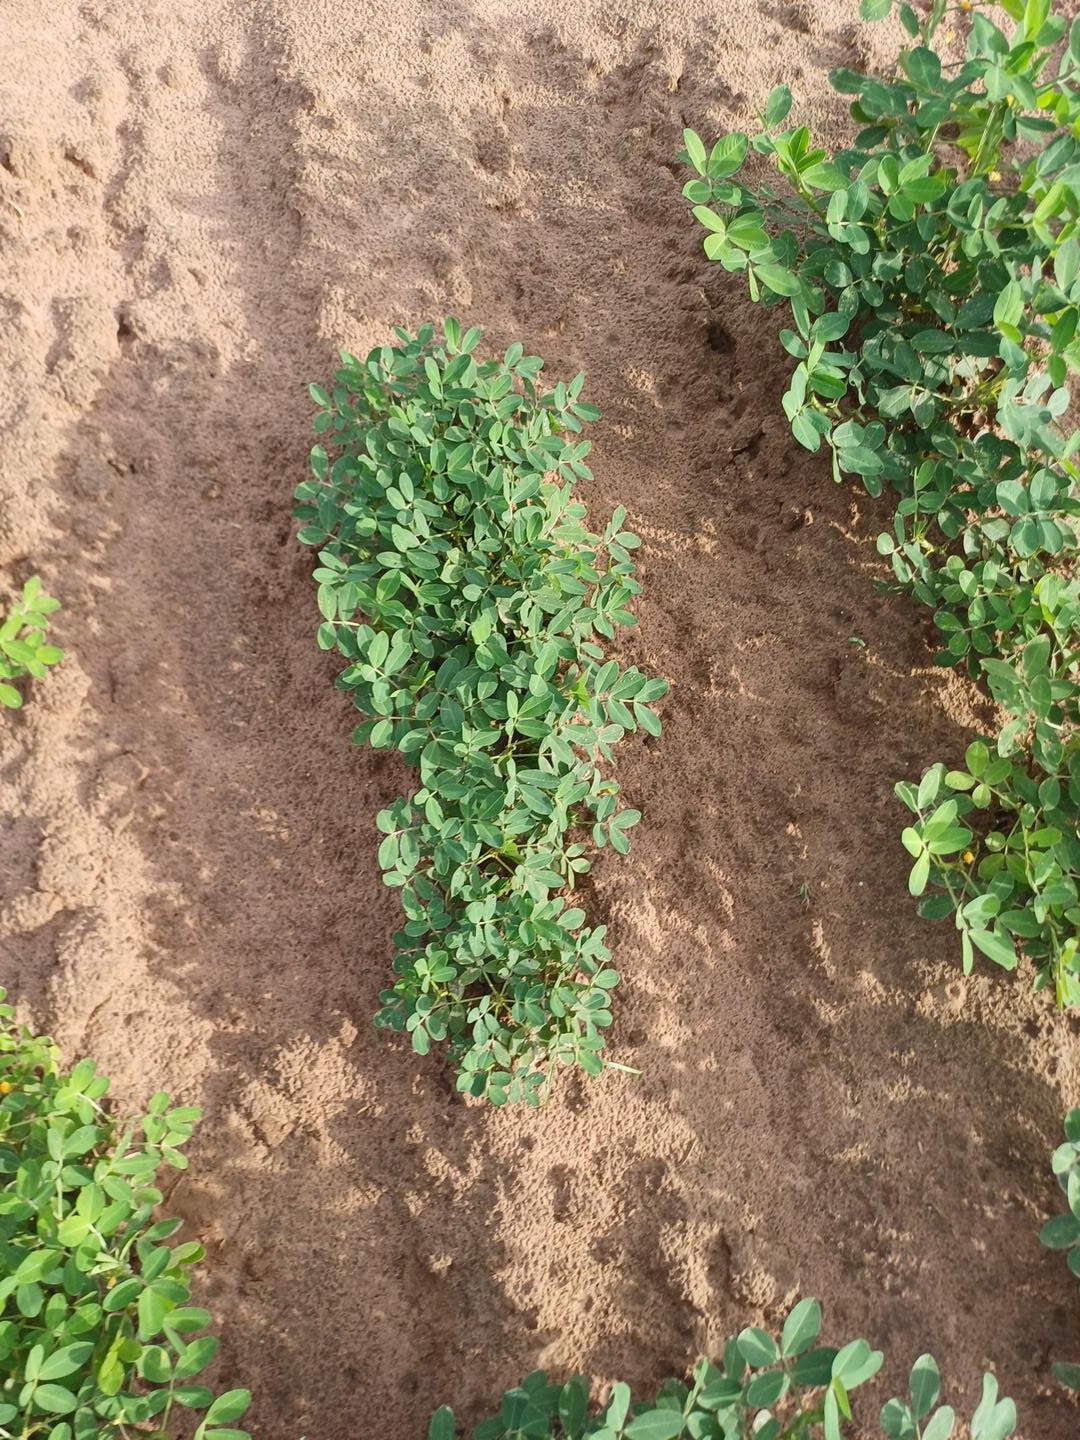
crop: groundnut
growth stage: flowering
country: Senegal
